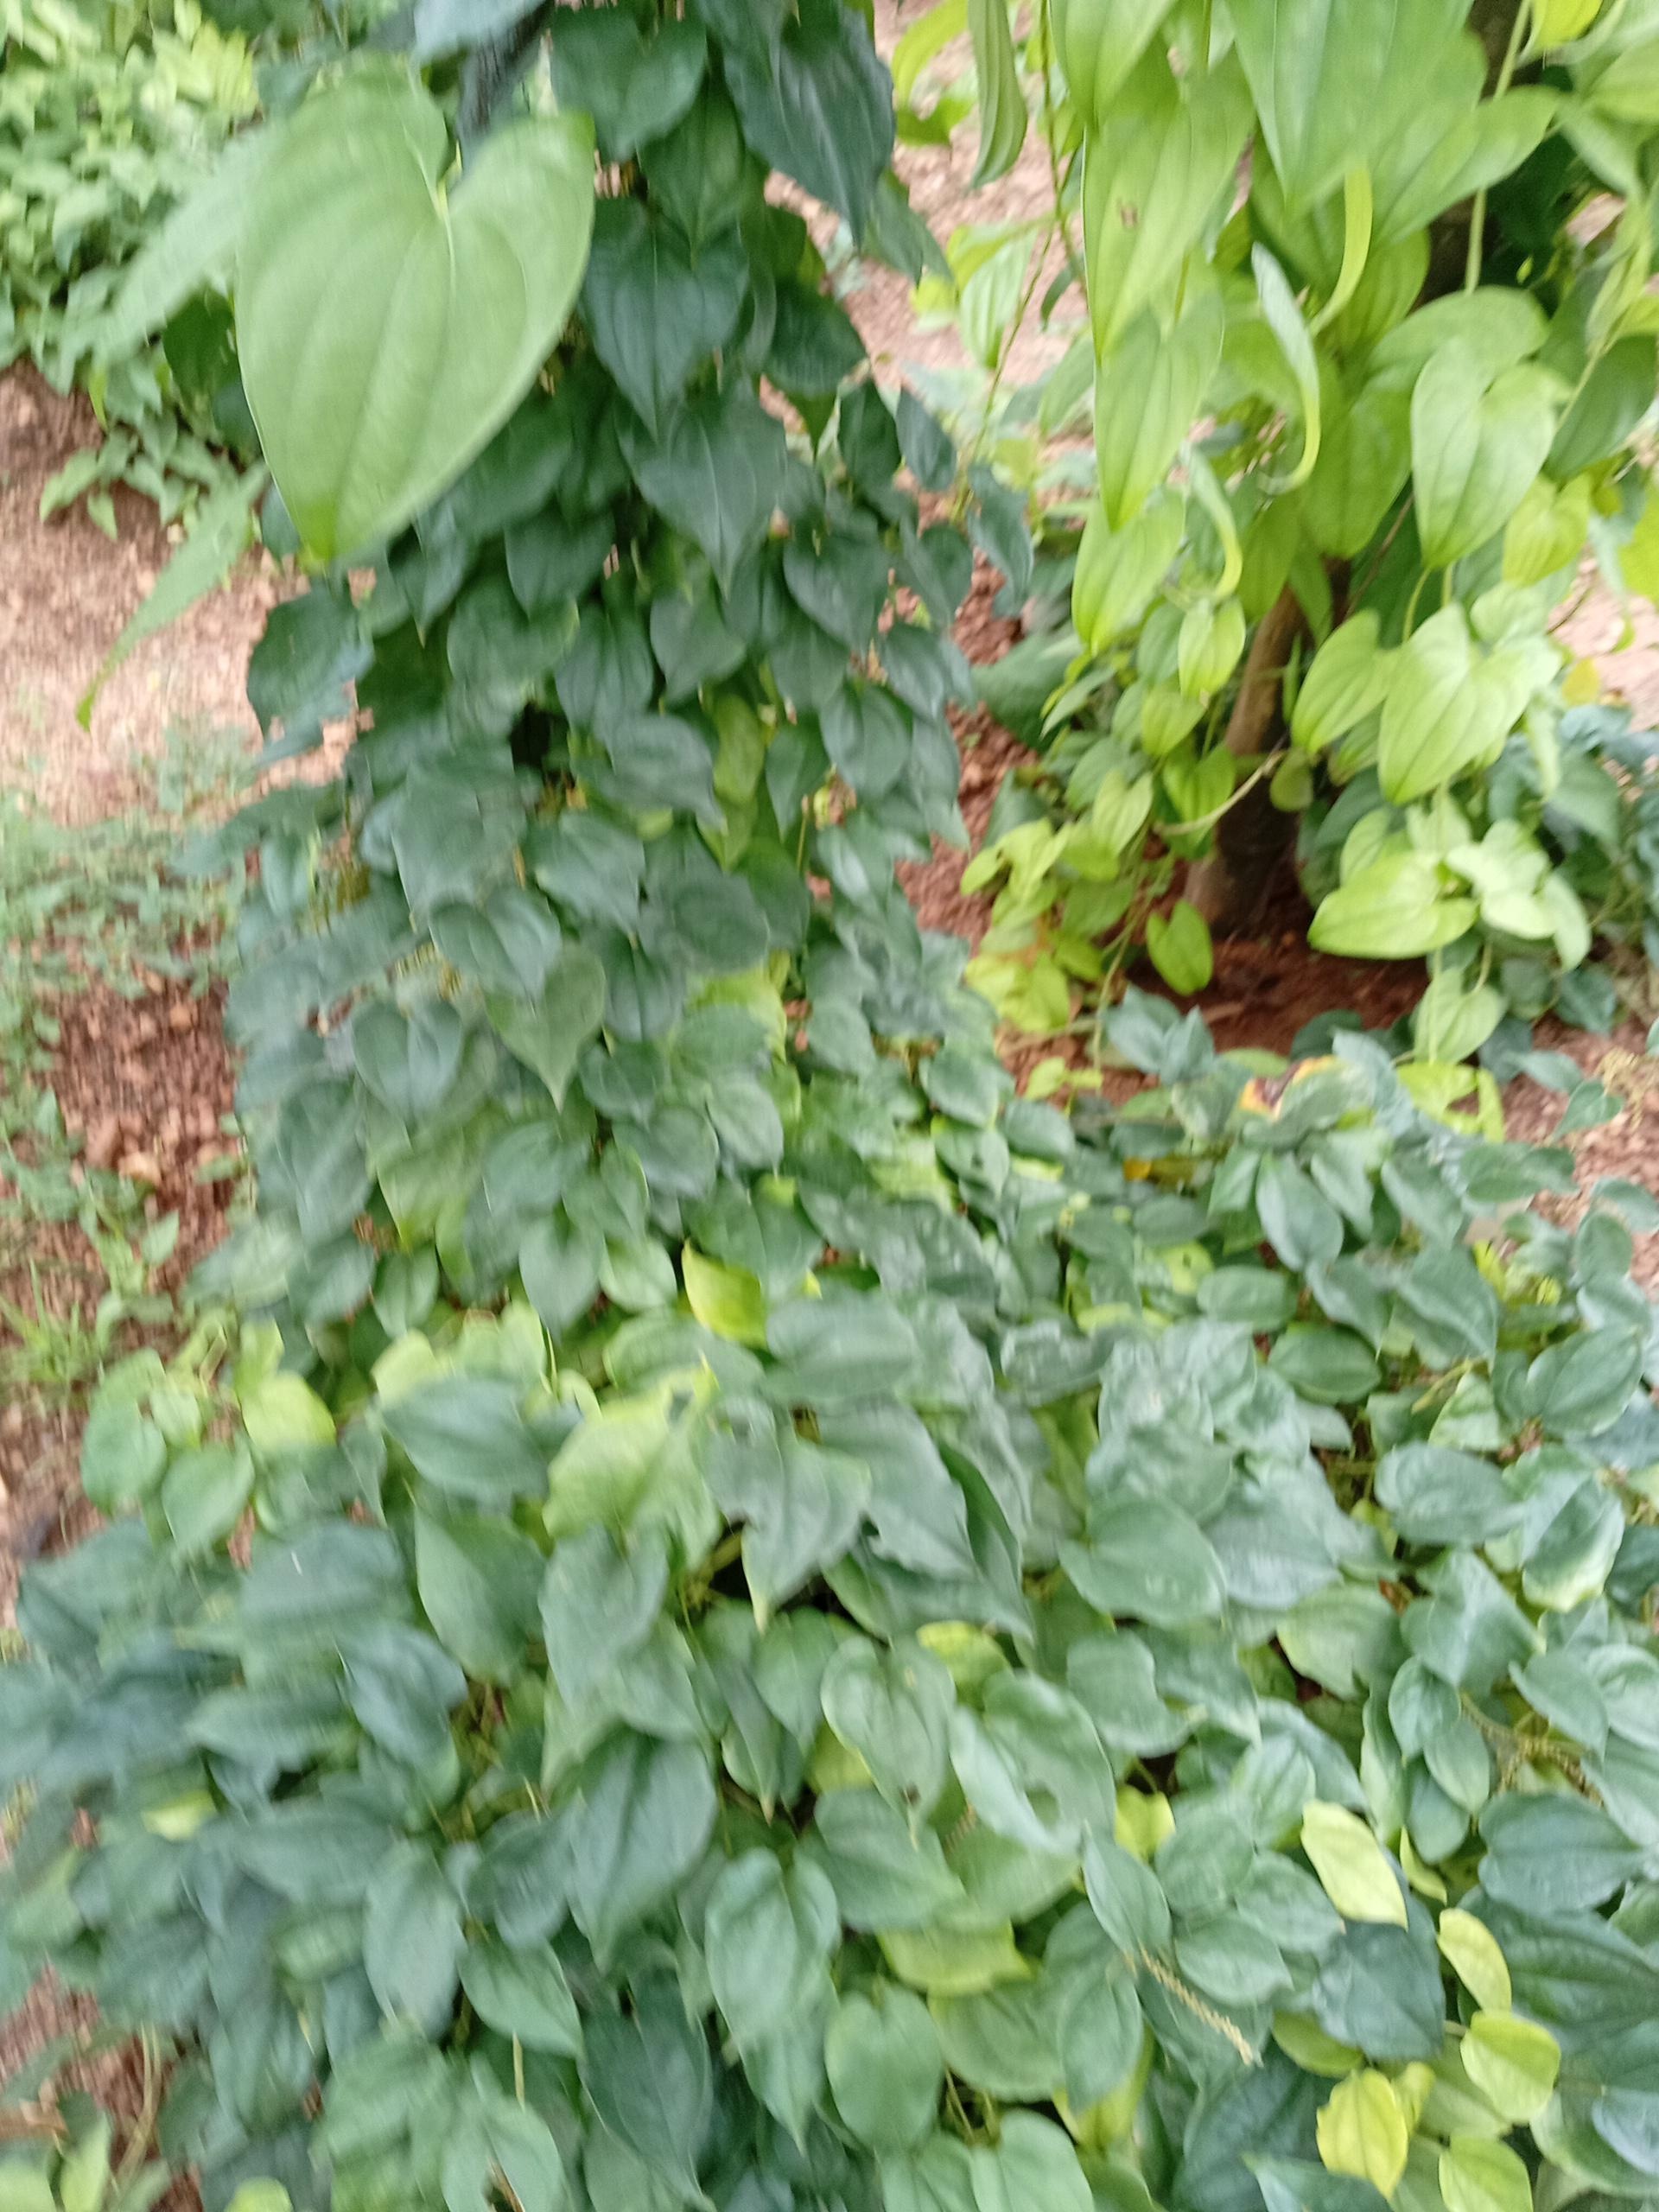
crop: yam
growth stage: vegetative
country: Nigeria
